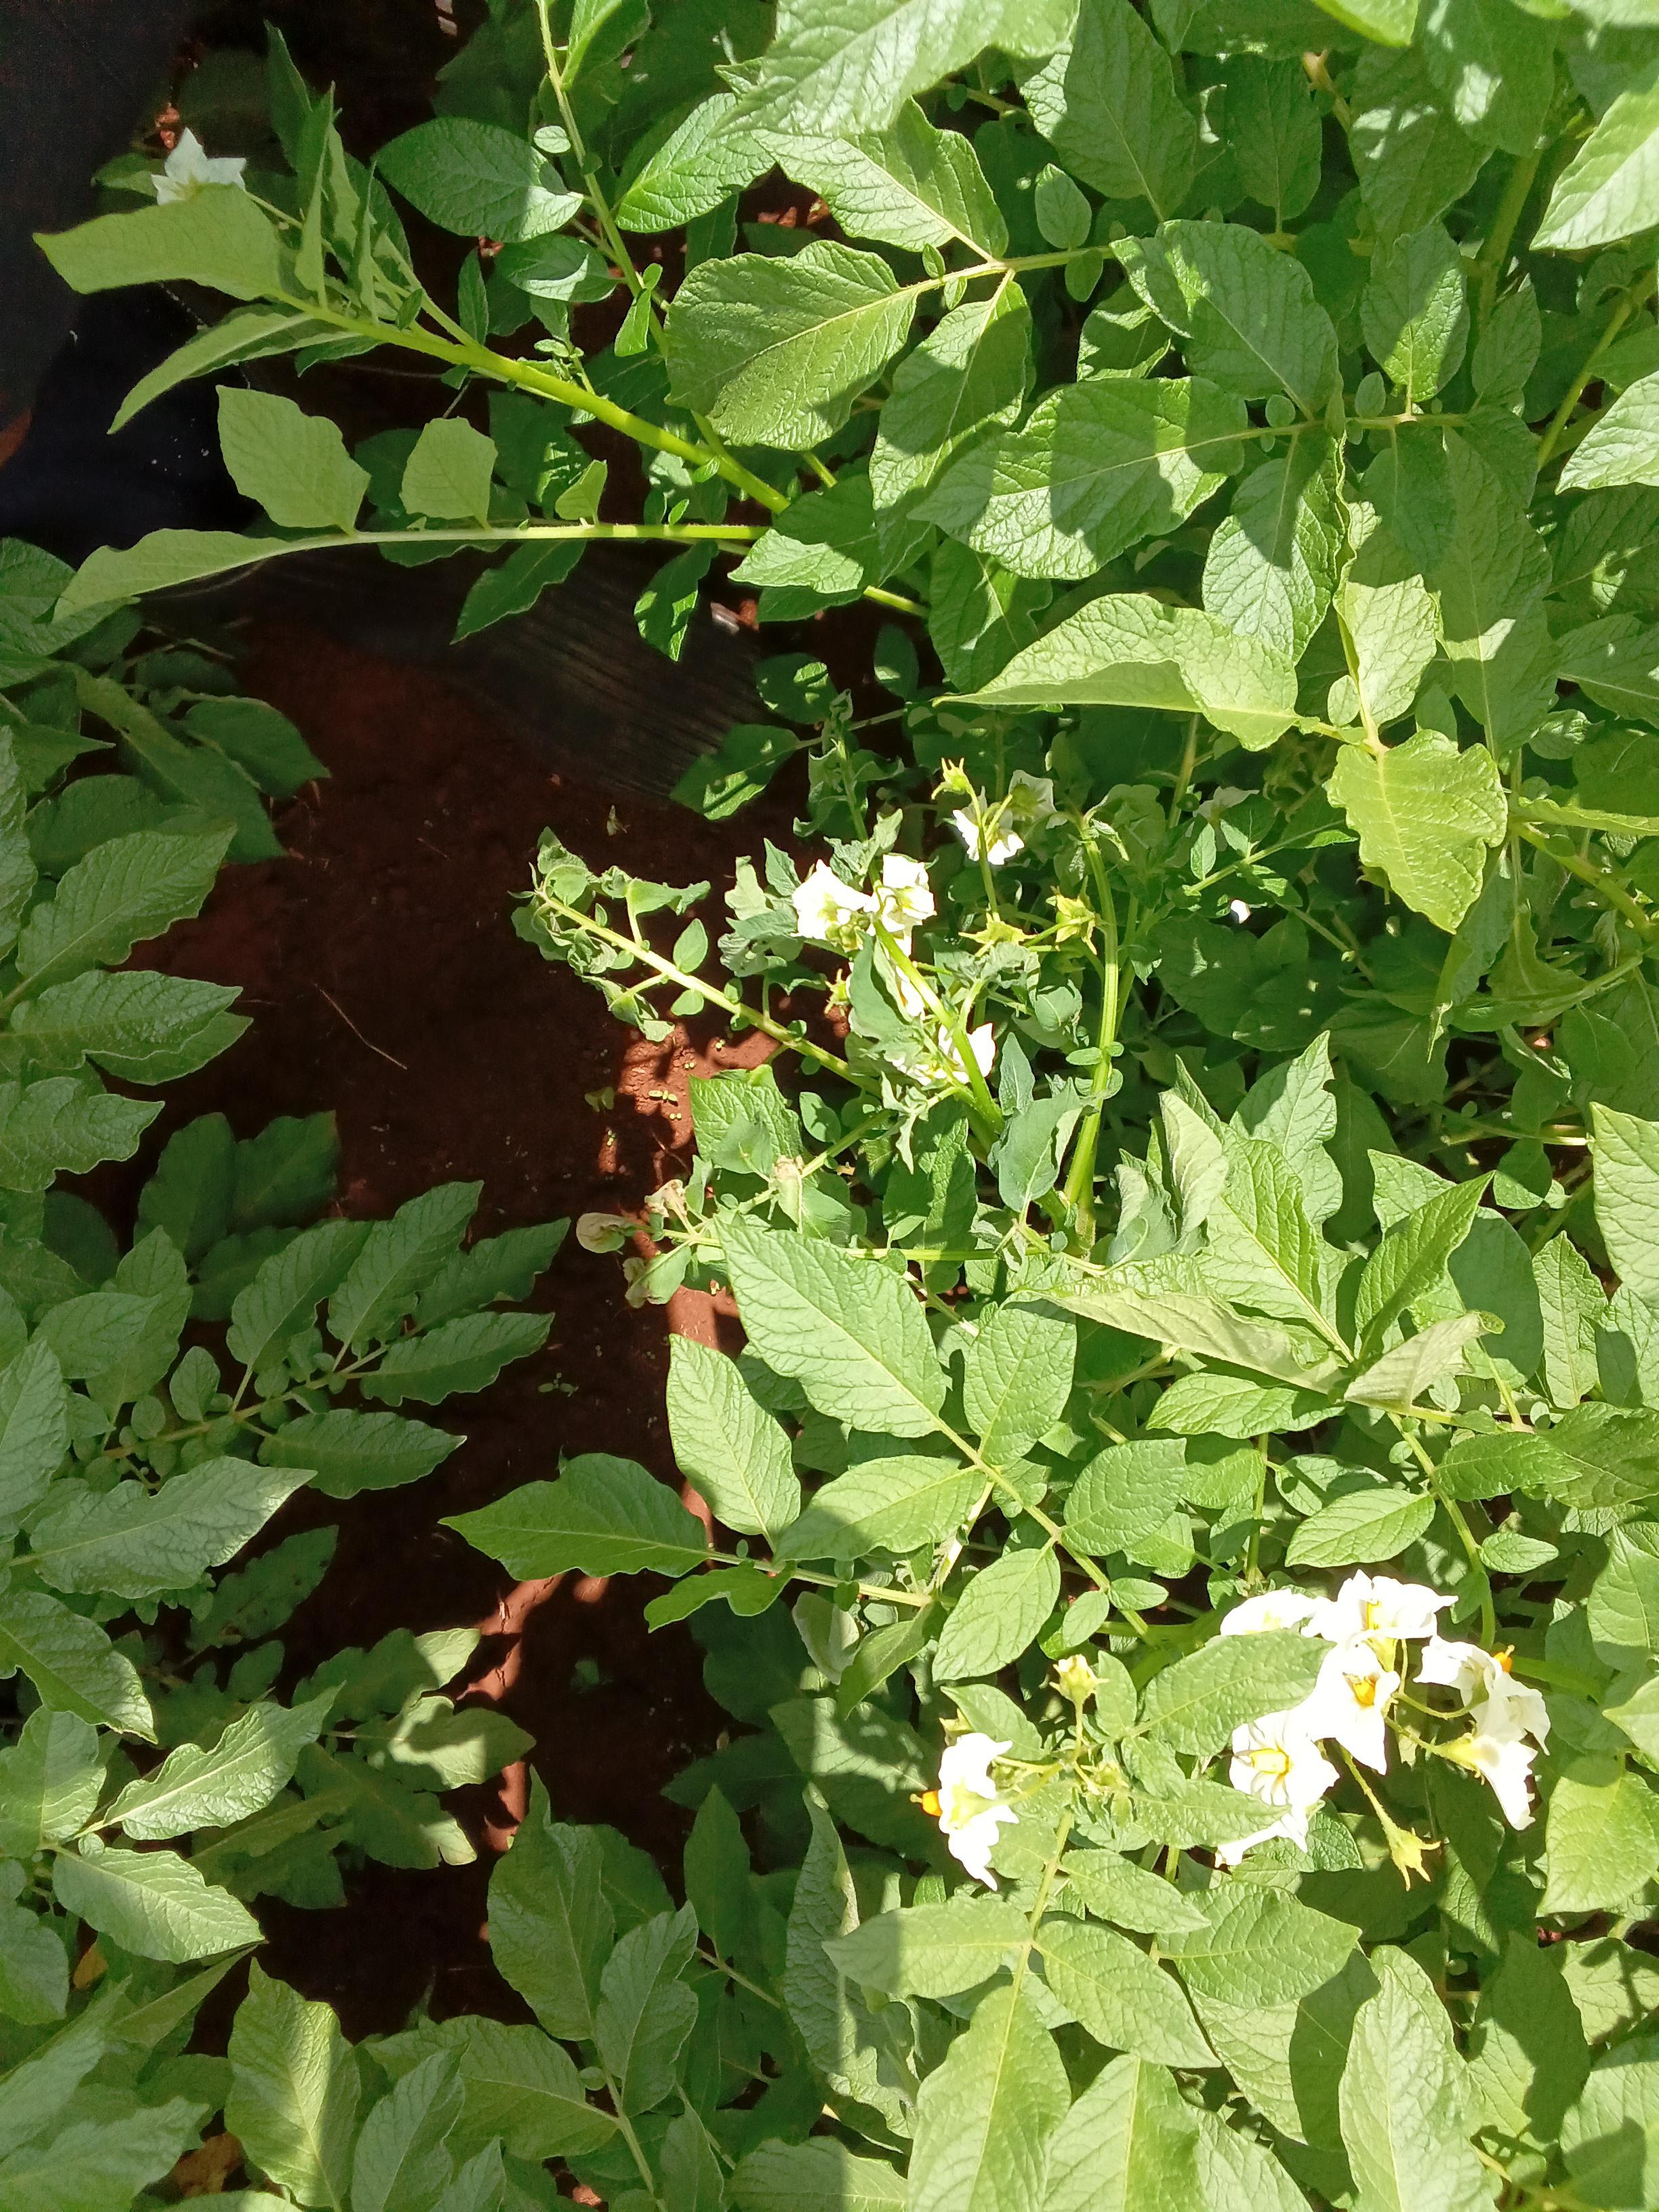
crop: potato
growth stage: flowering
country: Kenya
